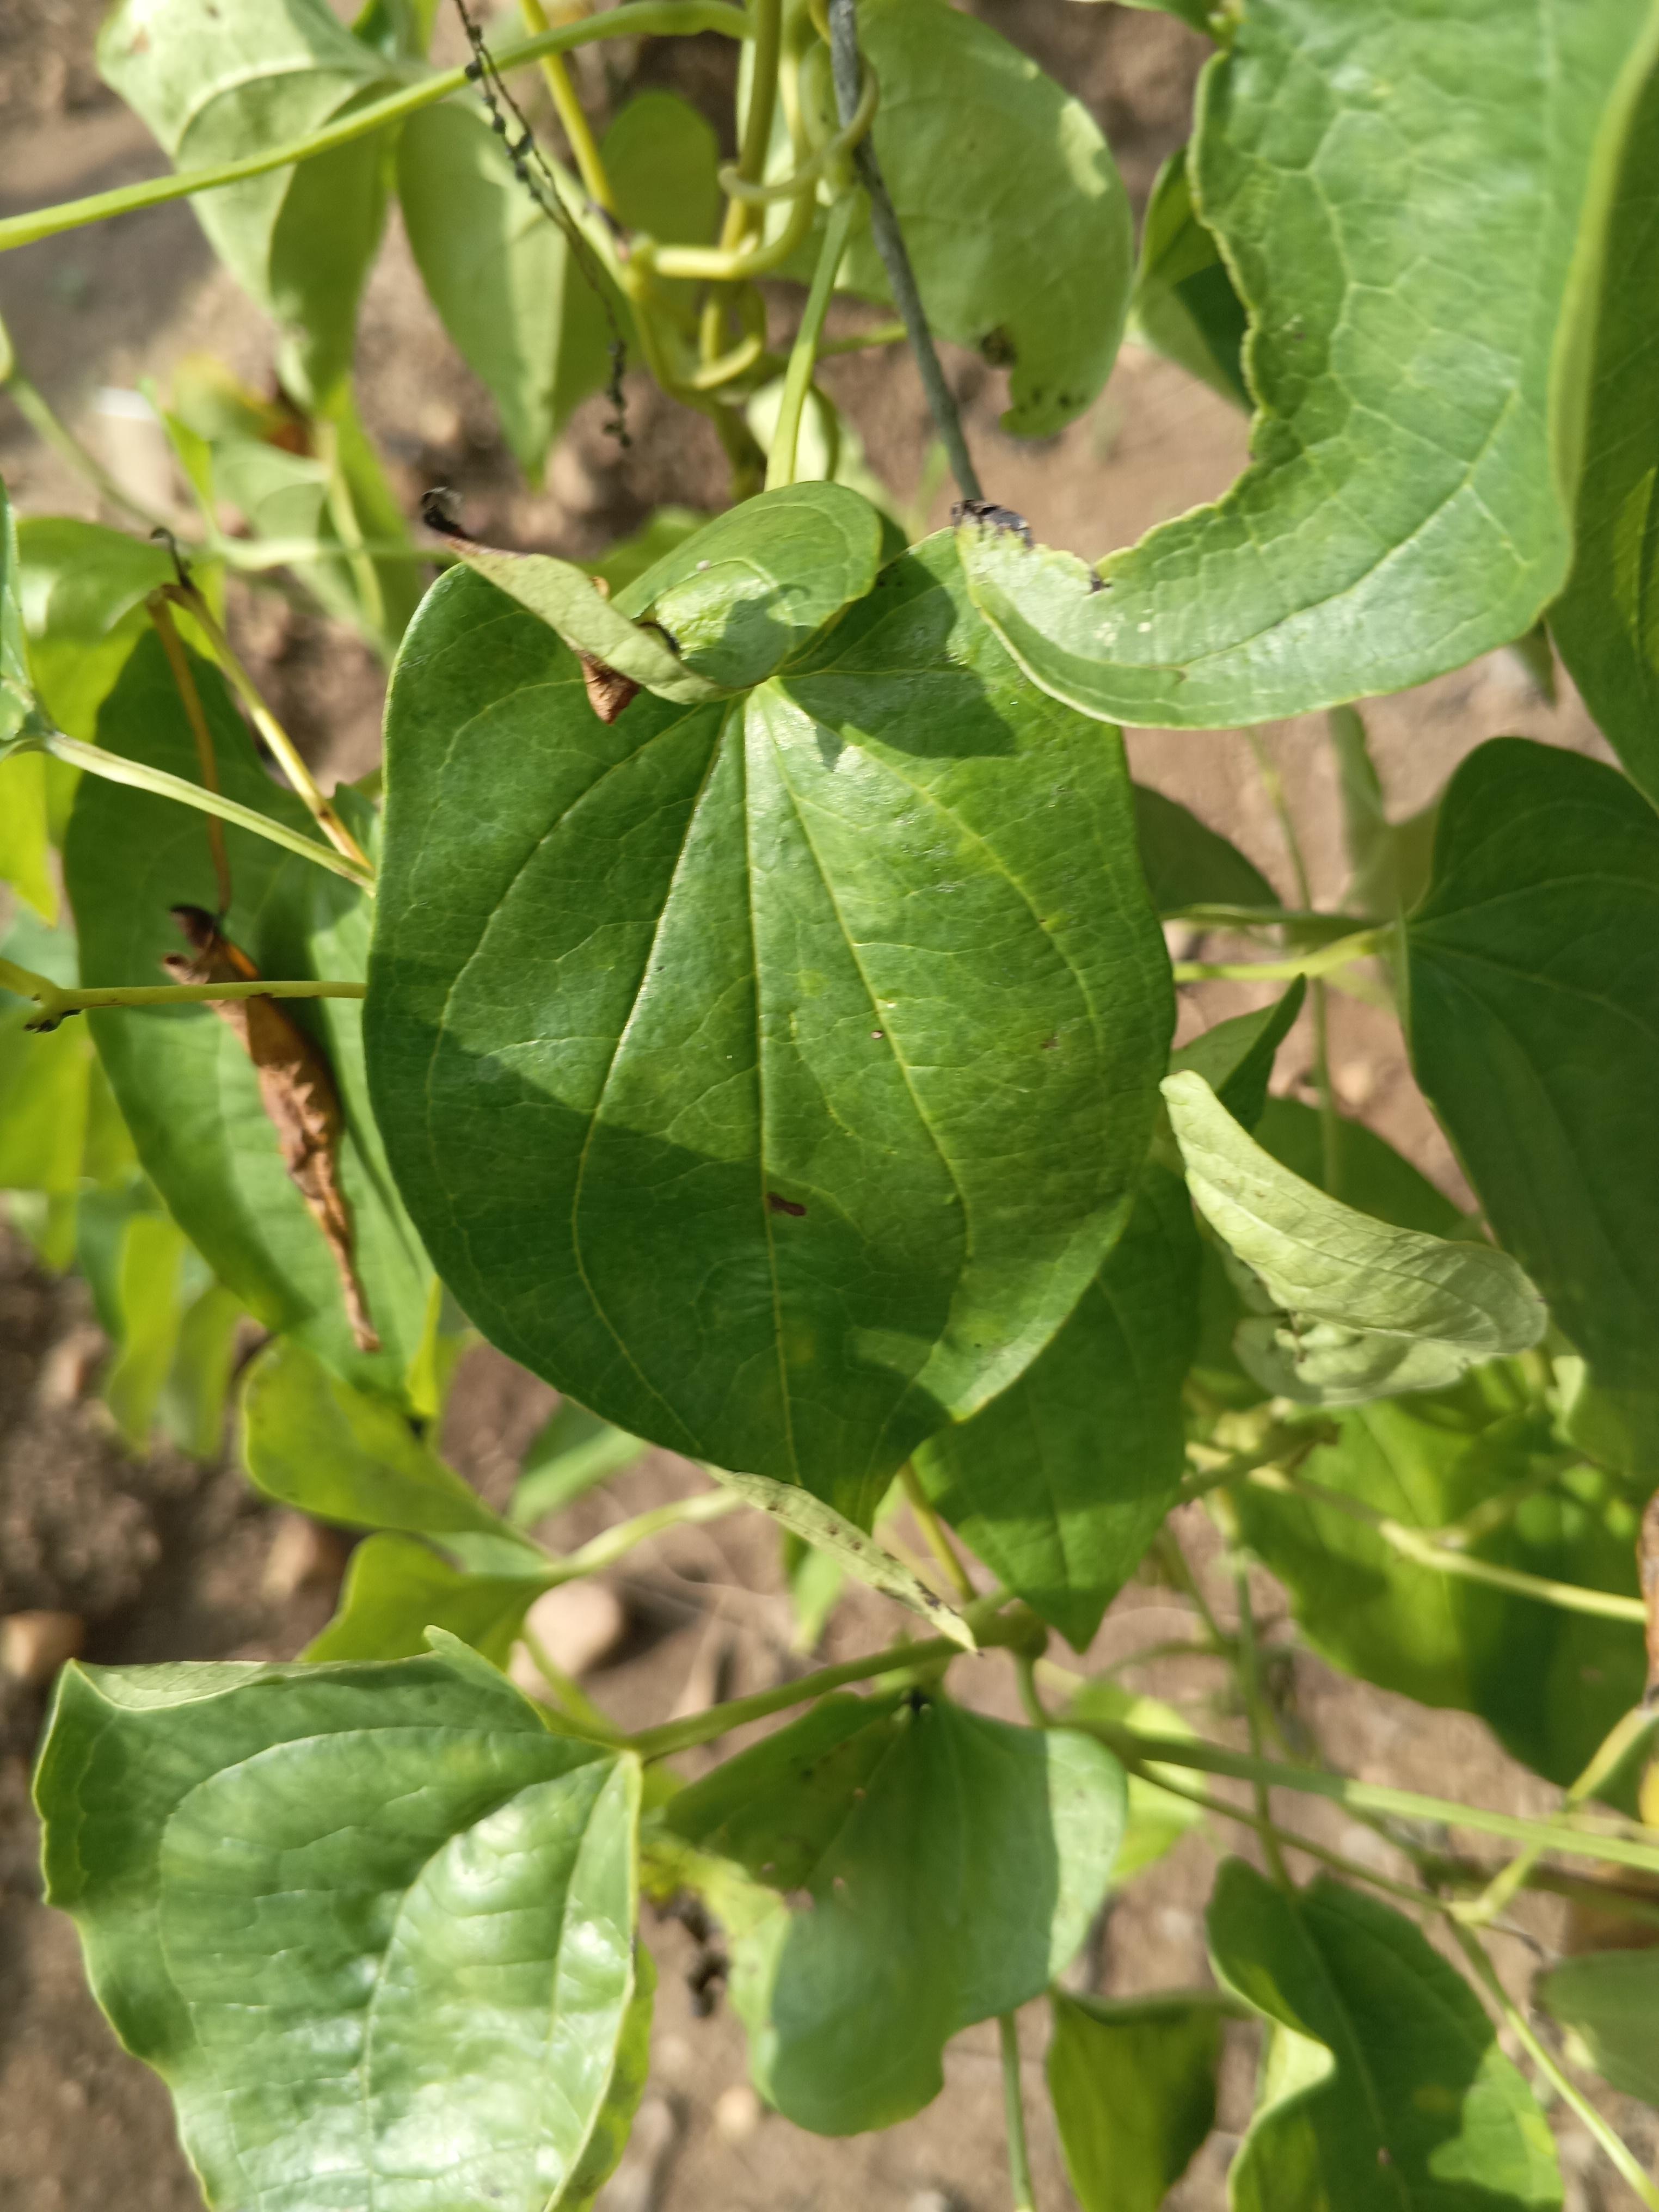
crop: yam
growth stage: vegetative
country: Nigeria
